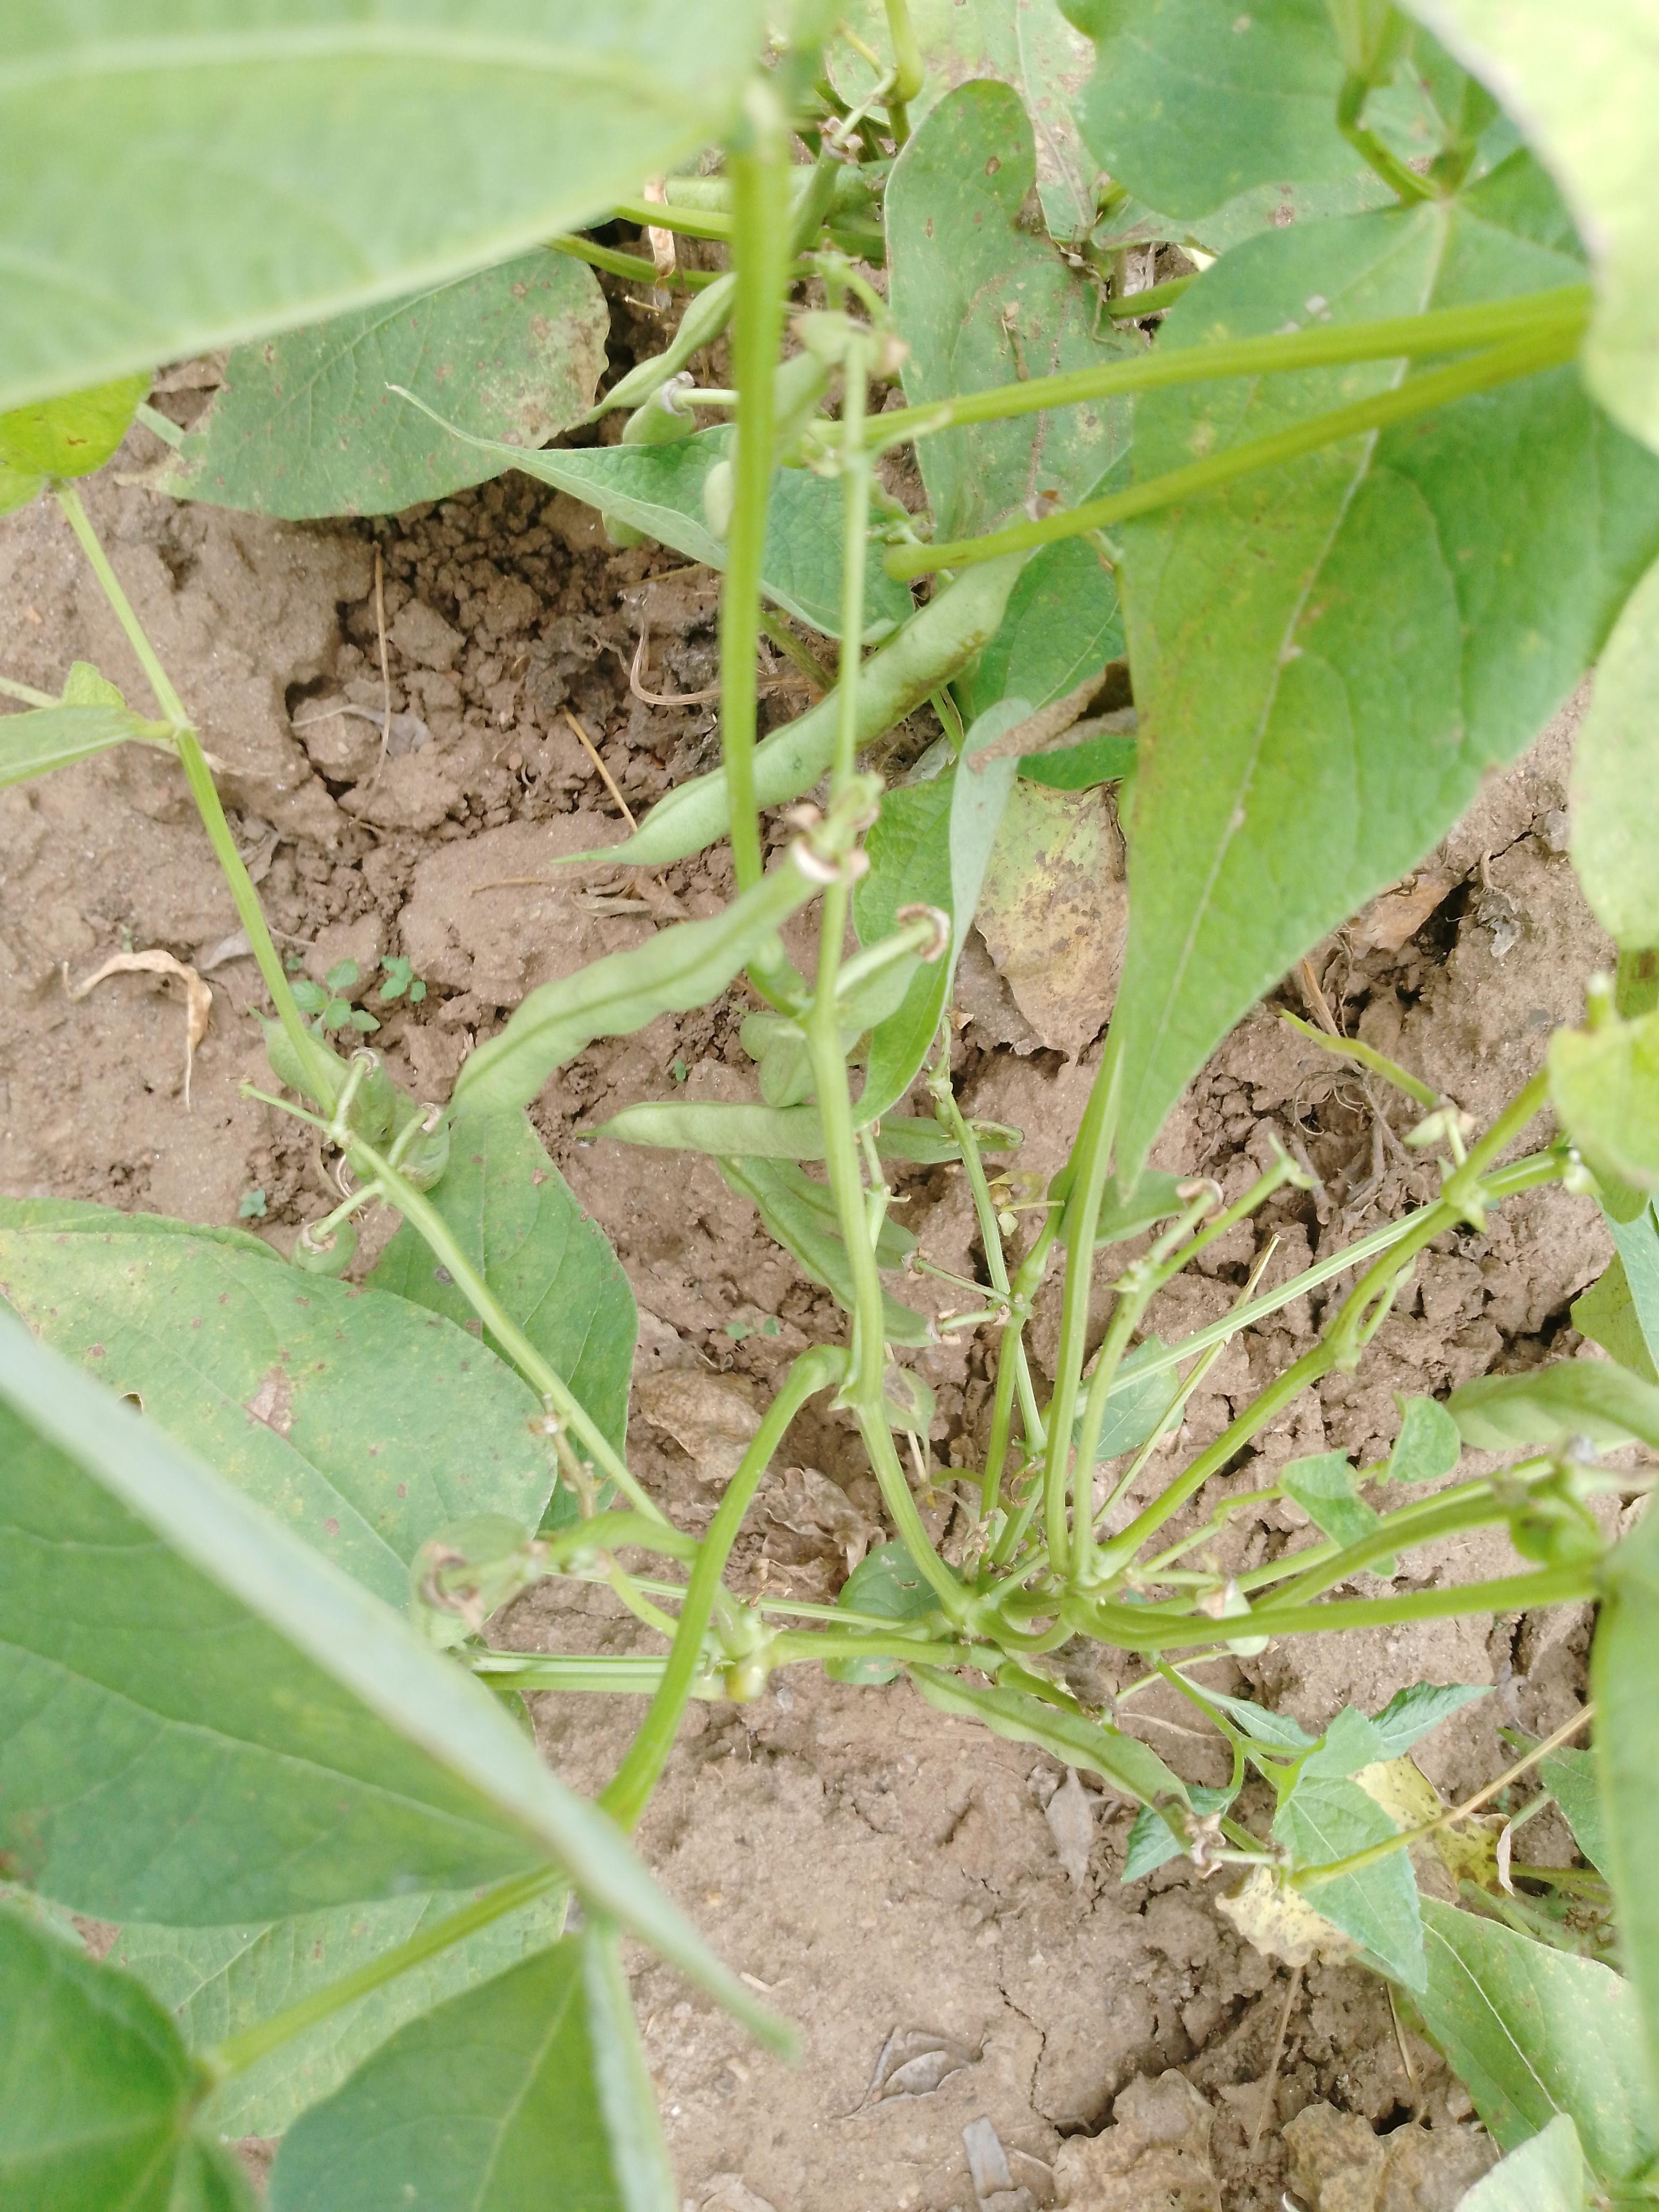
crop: common bean
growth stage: development pod
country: Malawi
